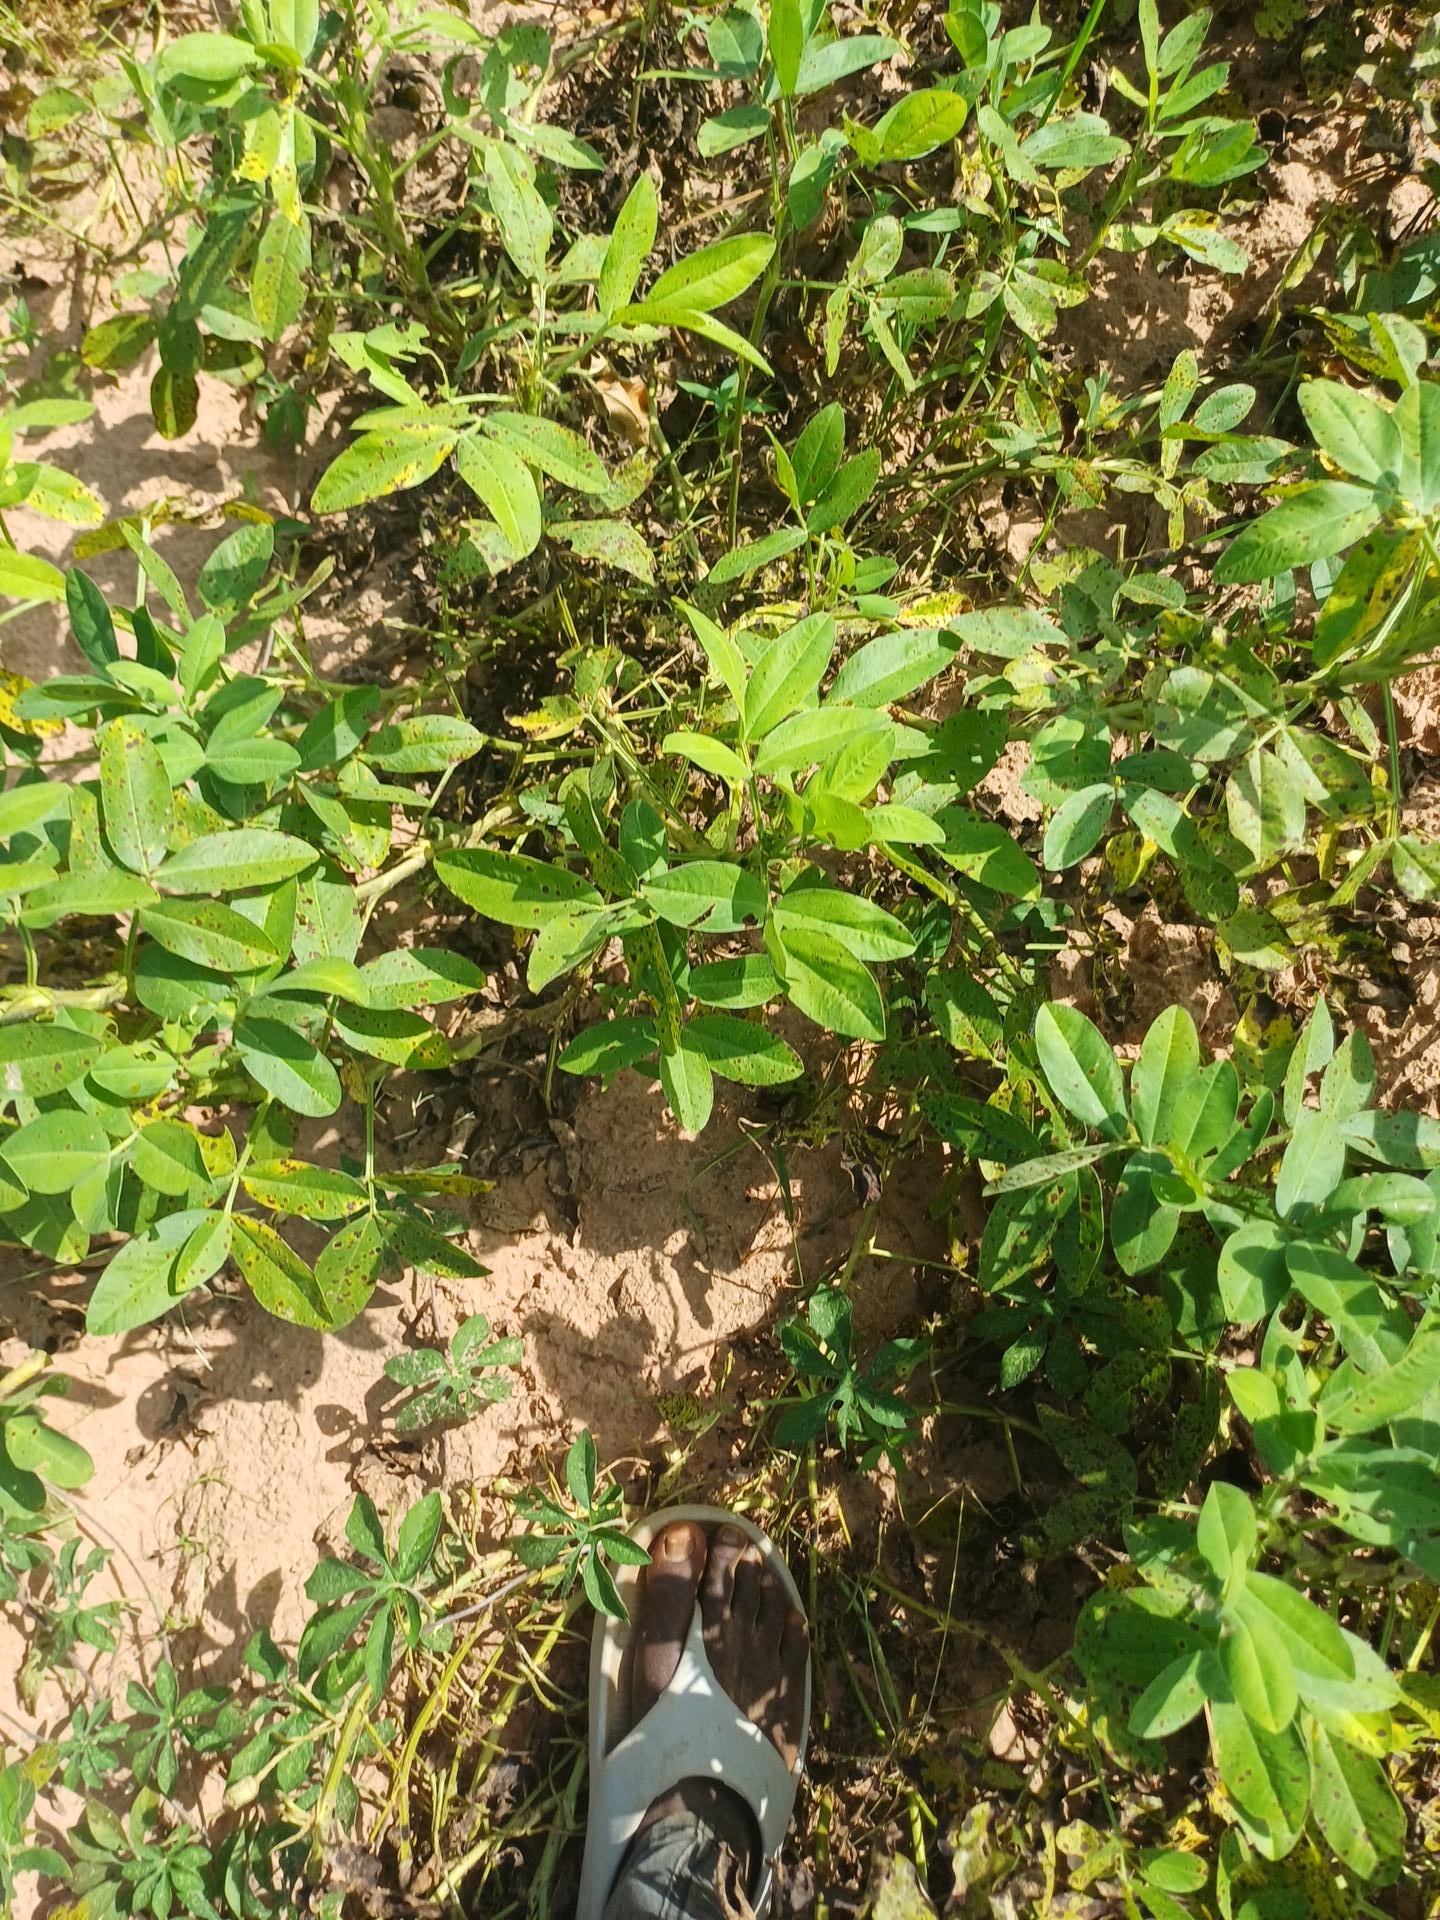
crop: groundnut
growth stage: flowering
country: Senegal
